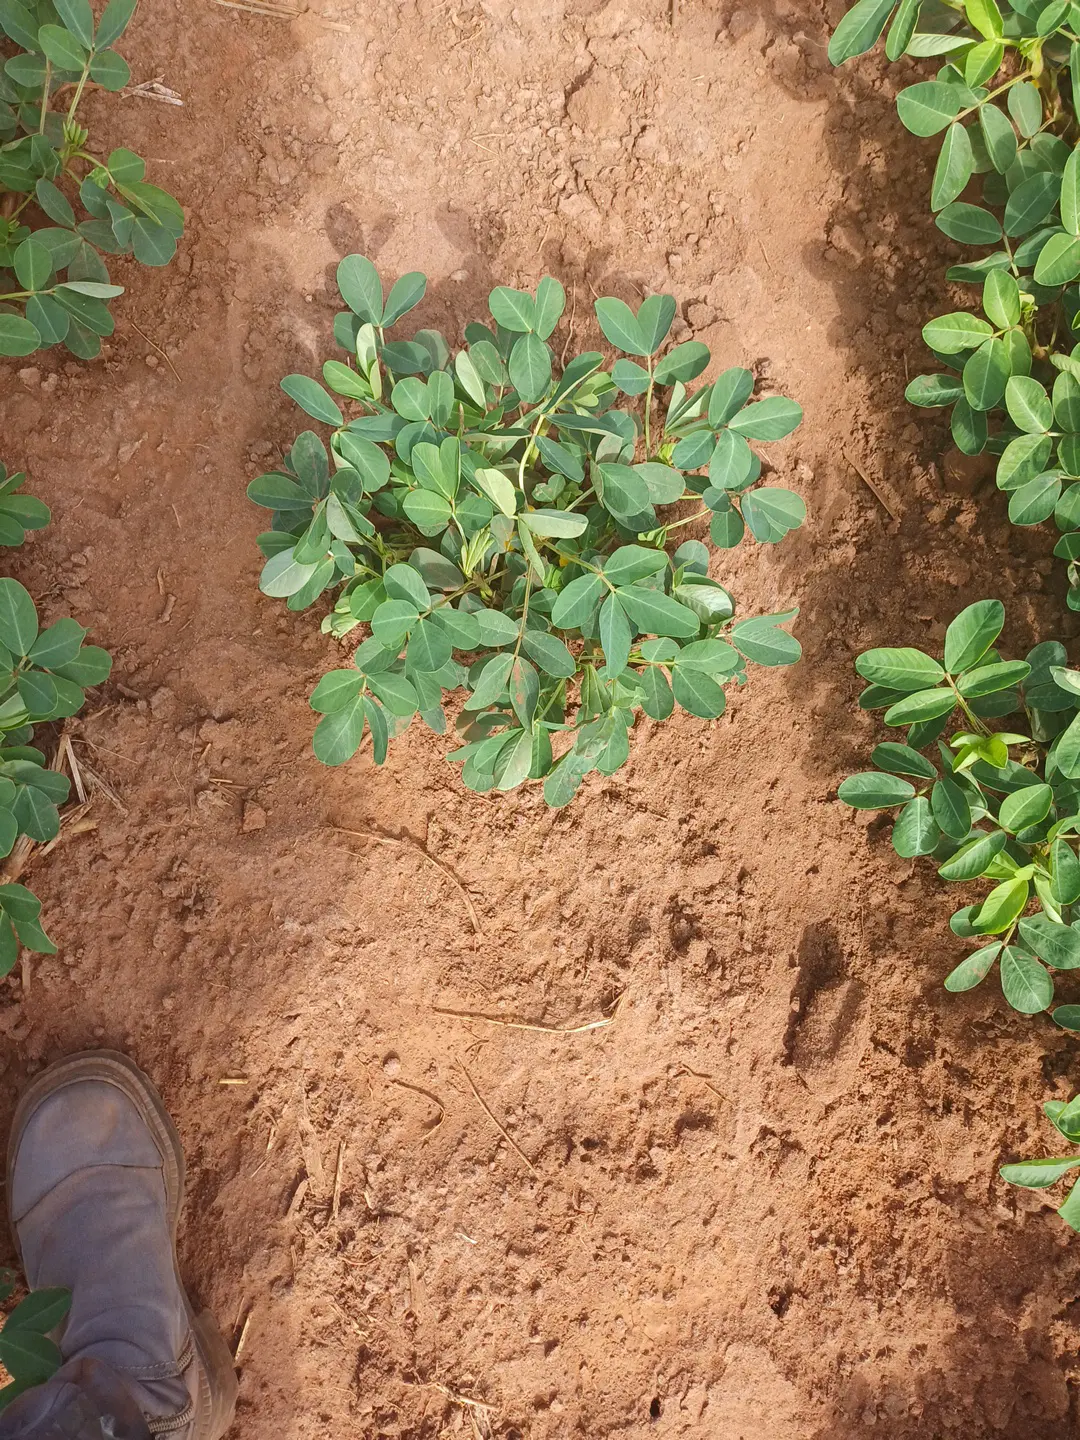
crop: groundnut
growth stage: flowering
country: Kenya
